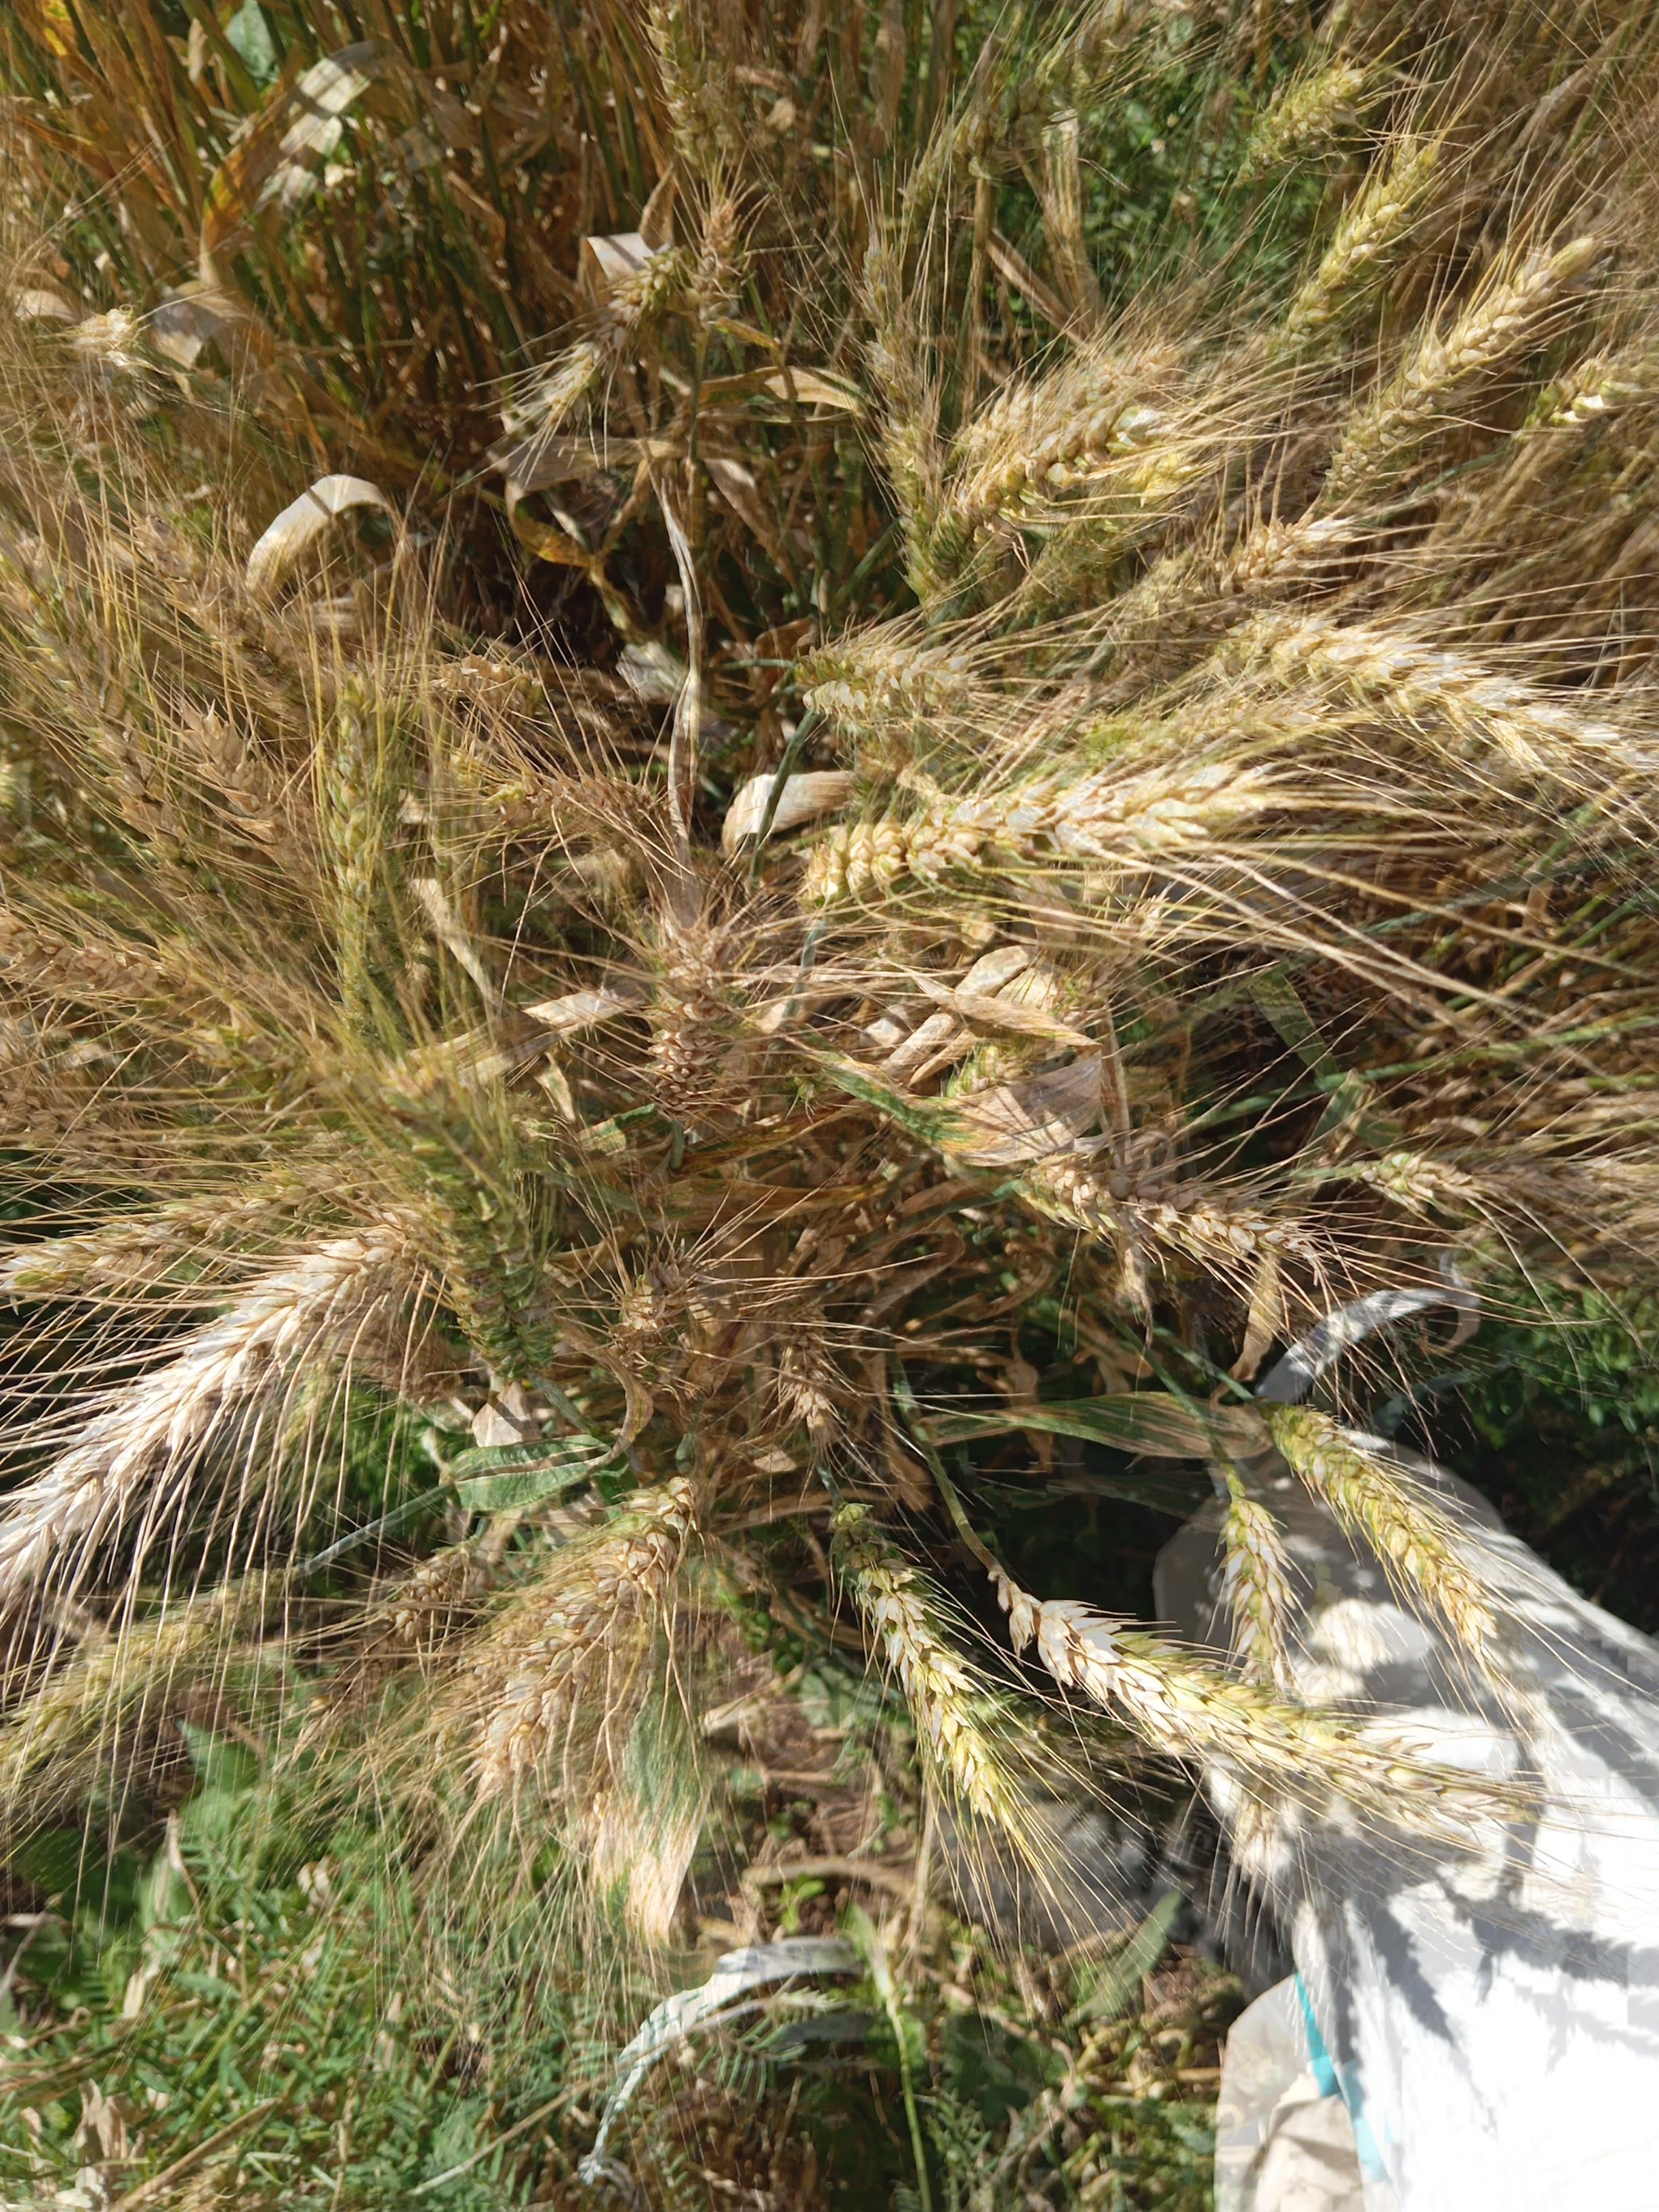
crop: wheat
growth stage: maturity
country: Kenya
